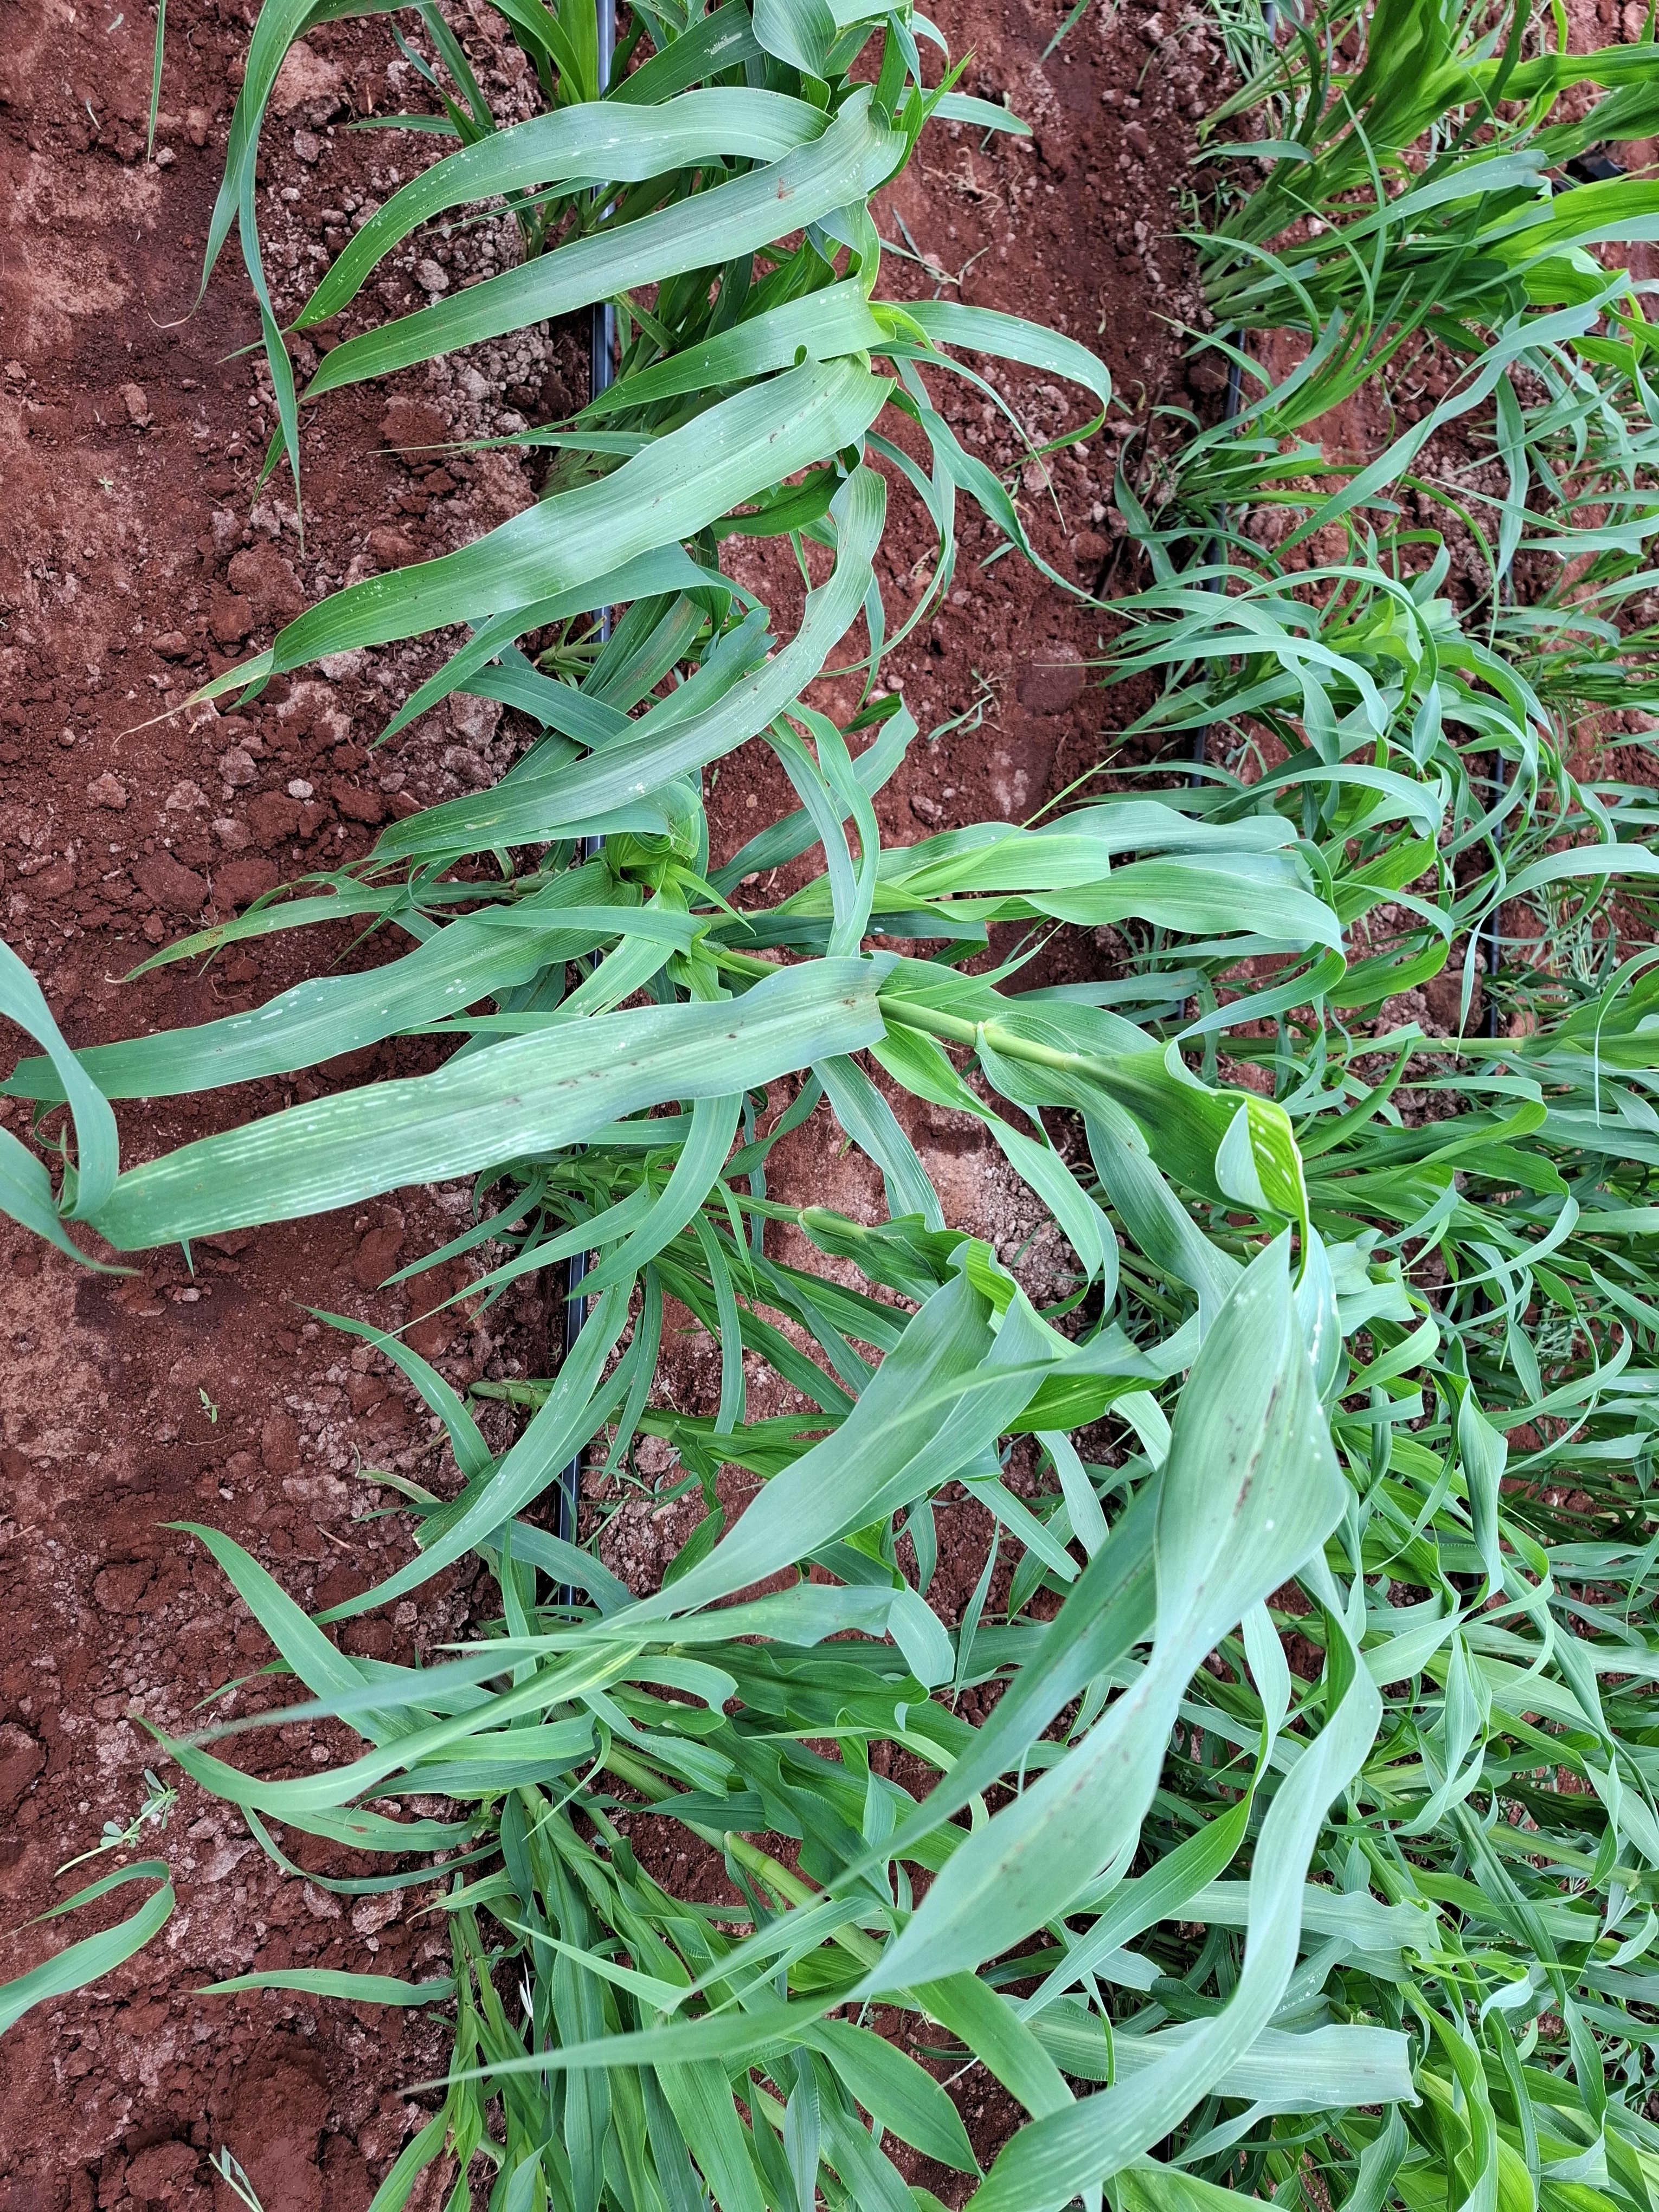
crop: pearl millet
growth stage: elongation stem
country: Kenya
